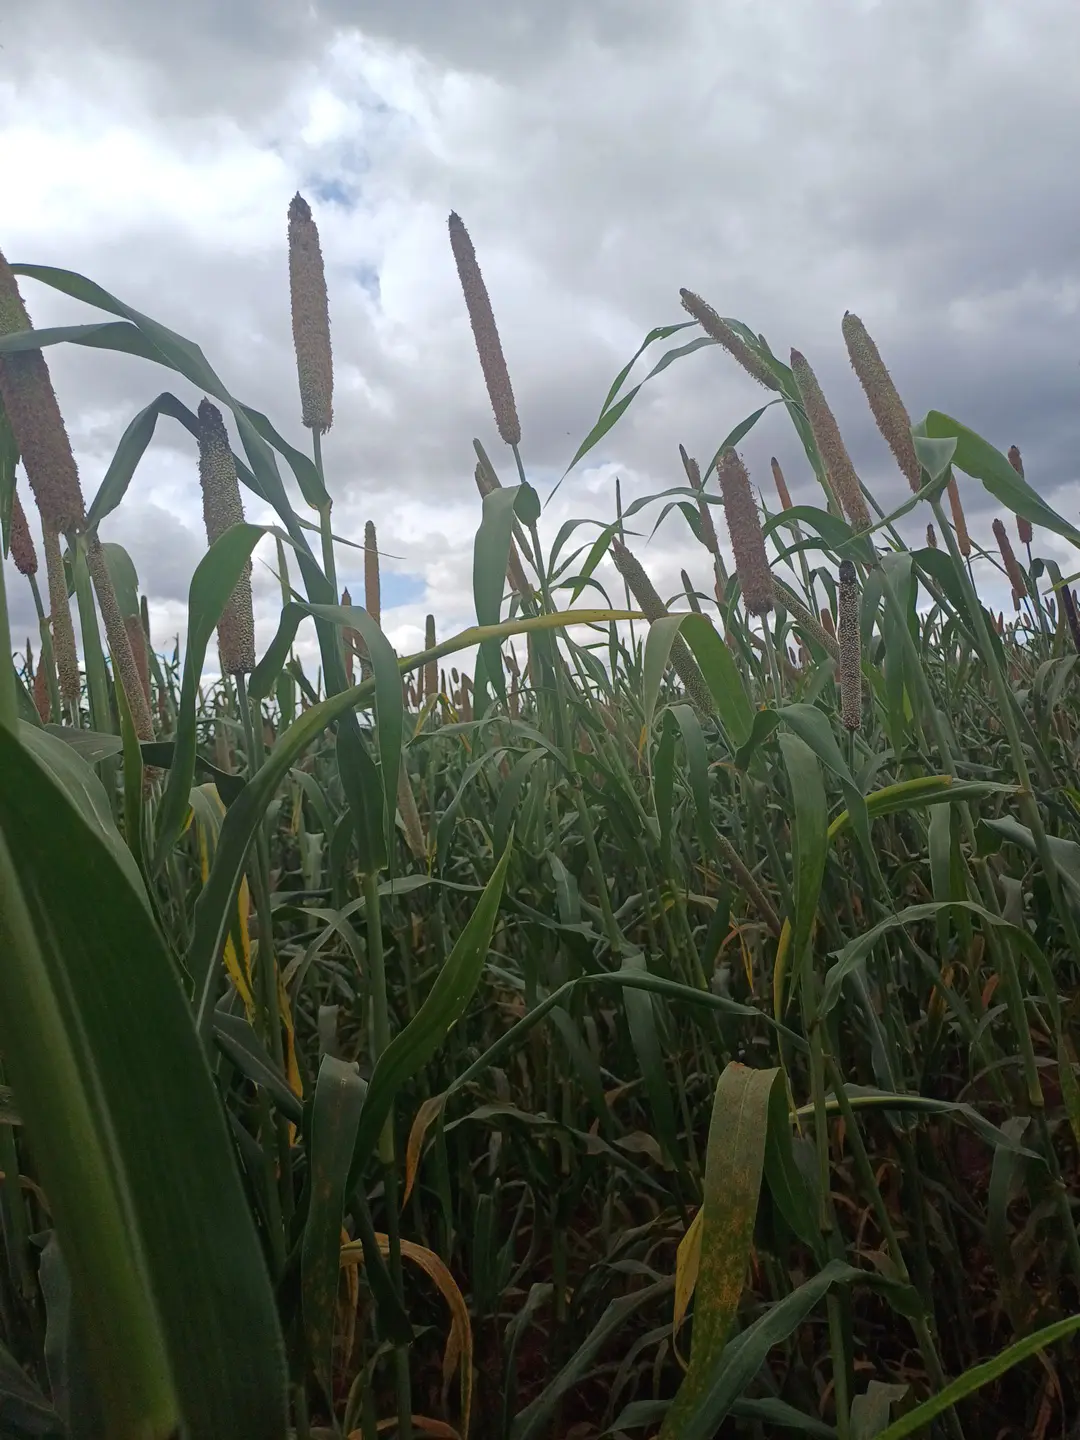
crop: pearl millet
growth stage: flowering
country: Kenya
